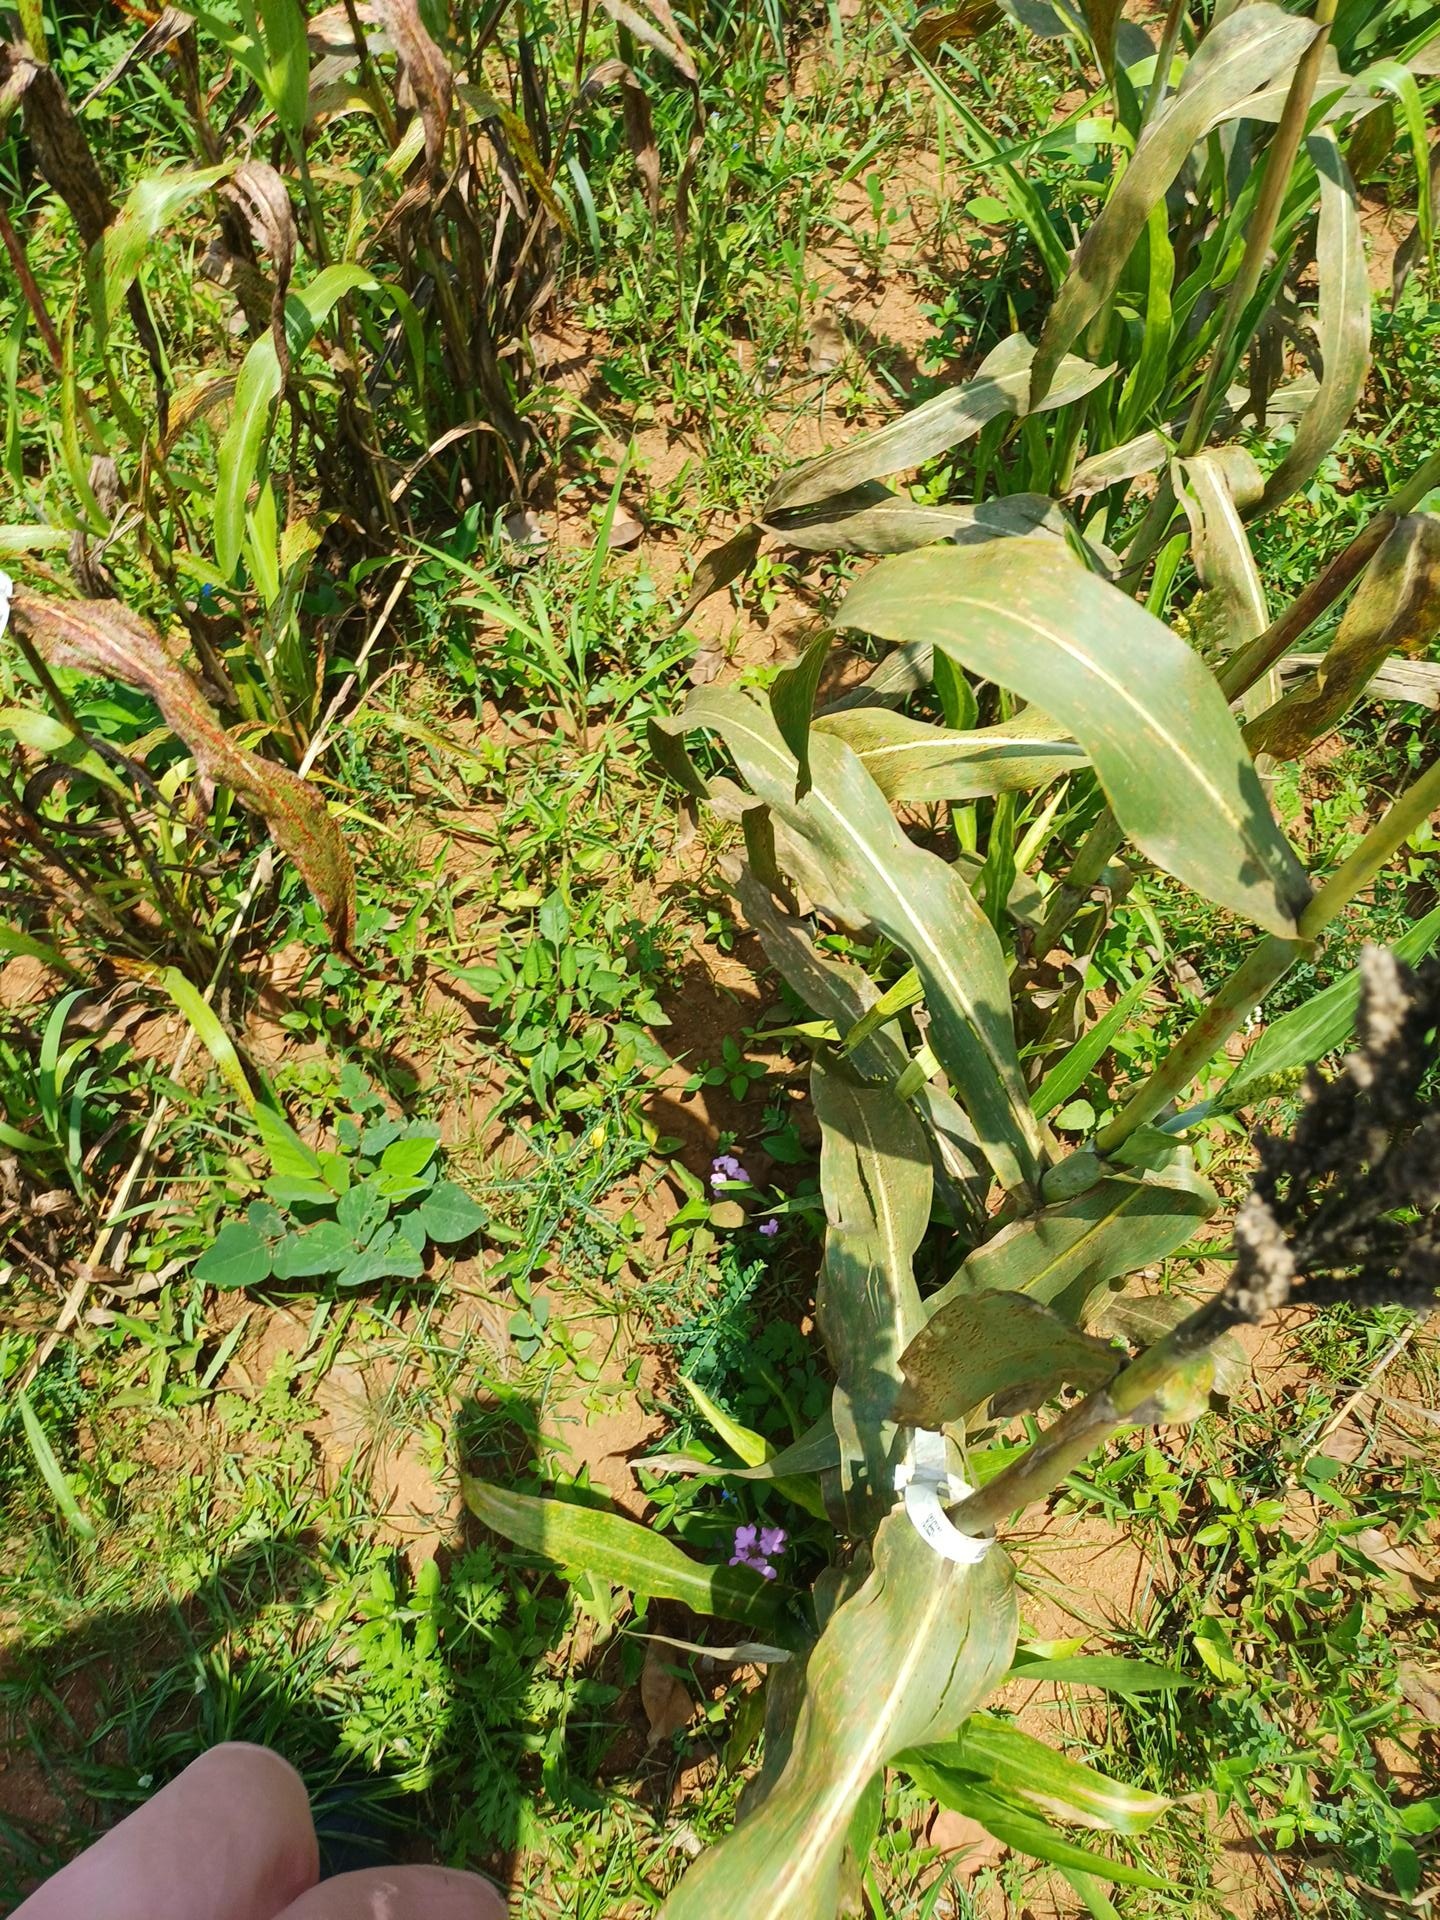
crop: sorghum
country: Kenya
